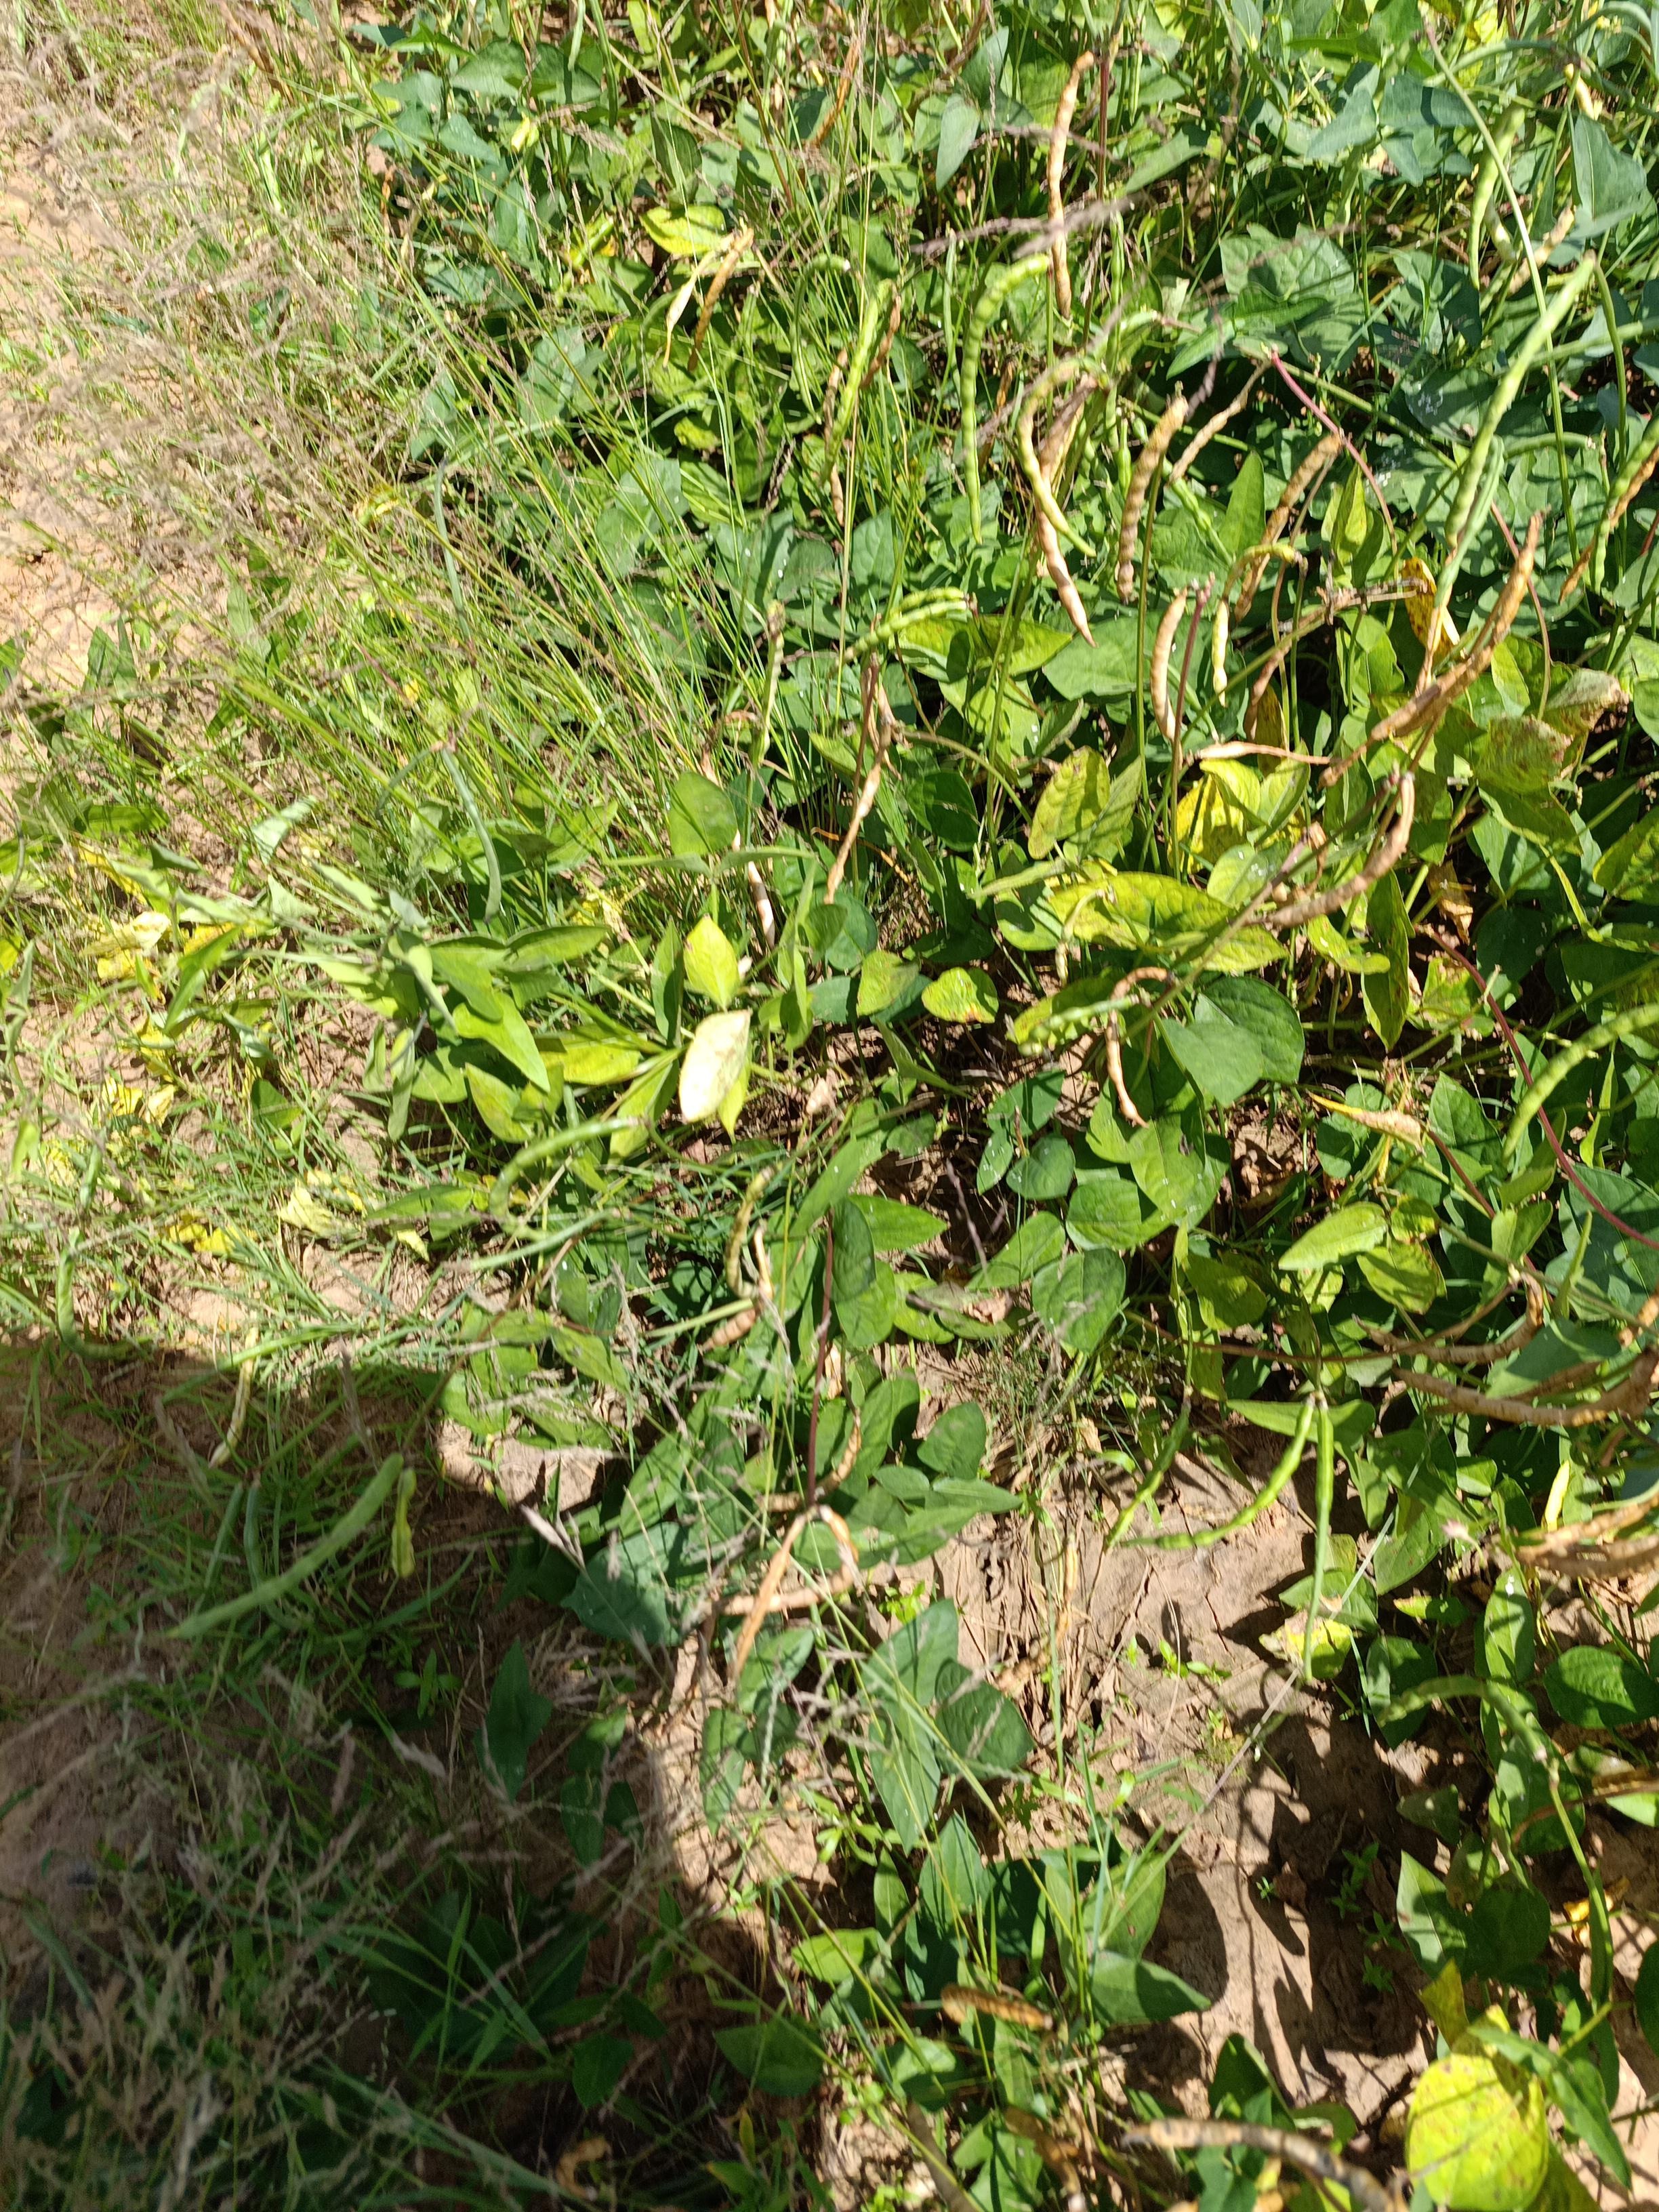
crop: cowpea
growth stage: maturity
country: Nigeria
